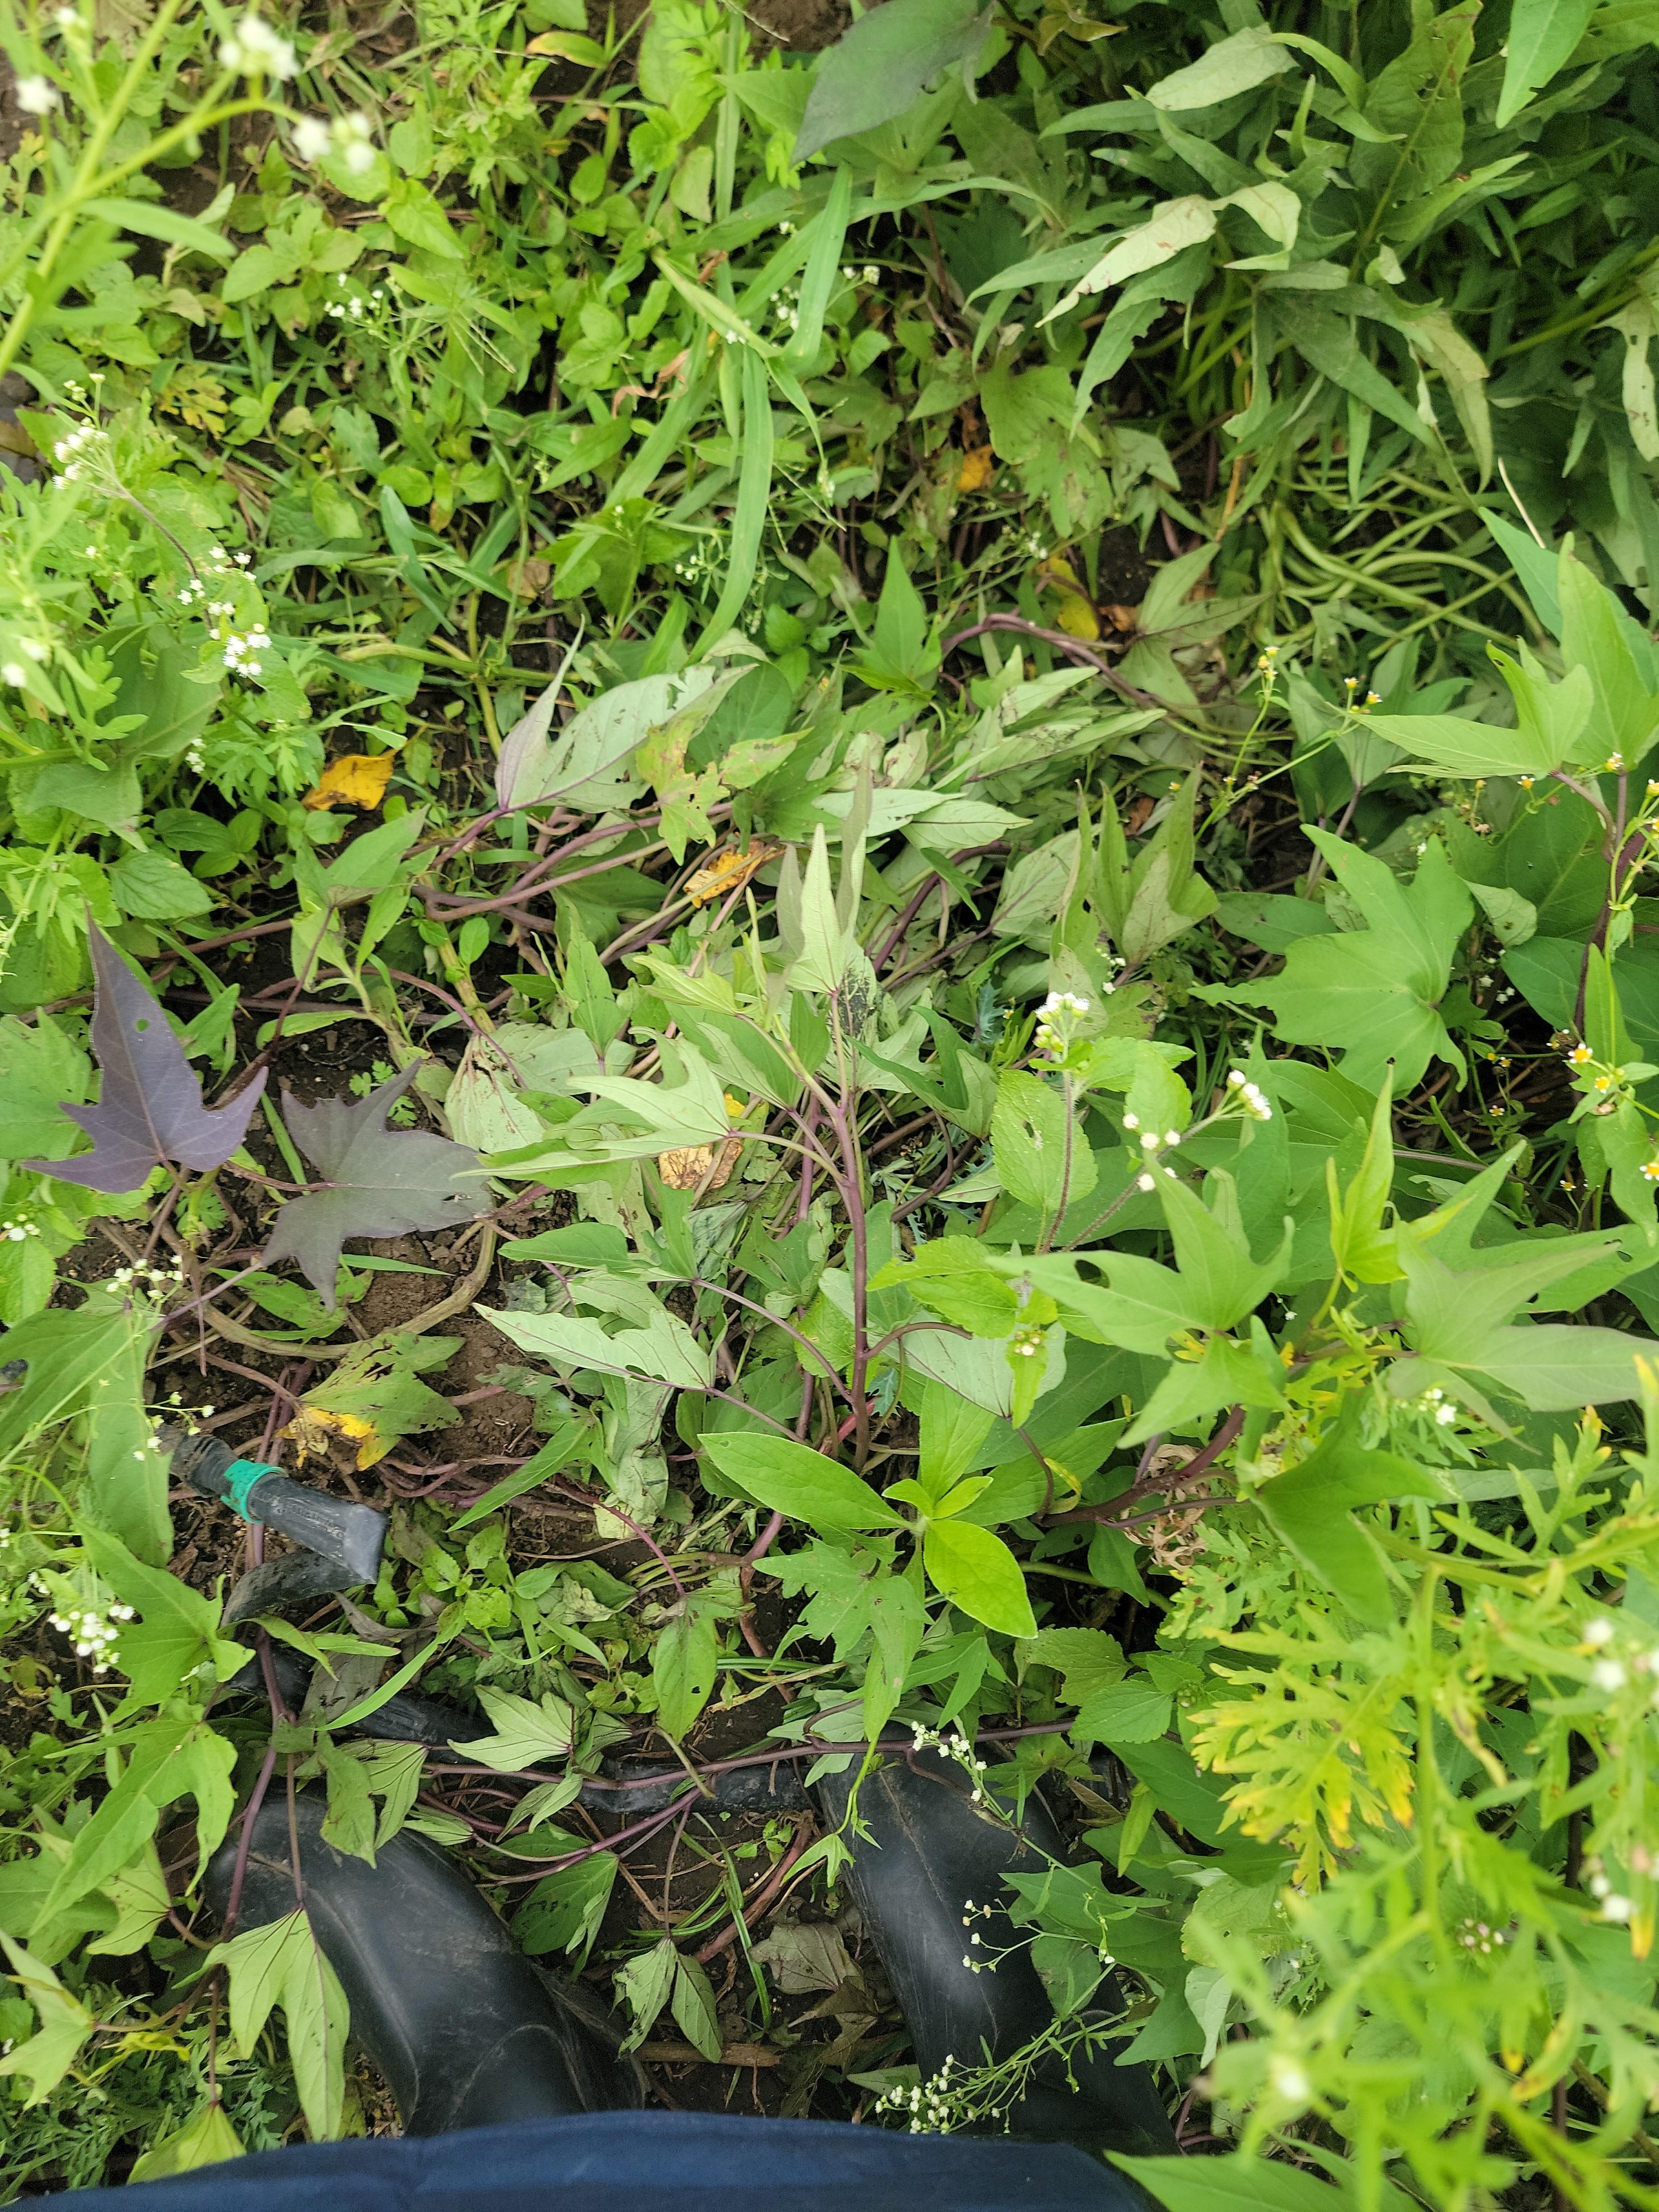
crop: sweet potato
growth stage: vegetative
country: Tanzania
